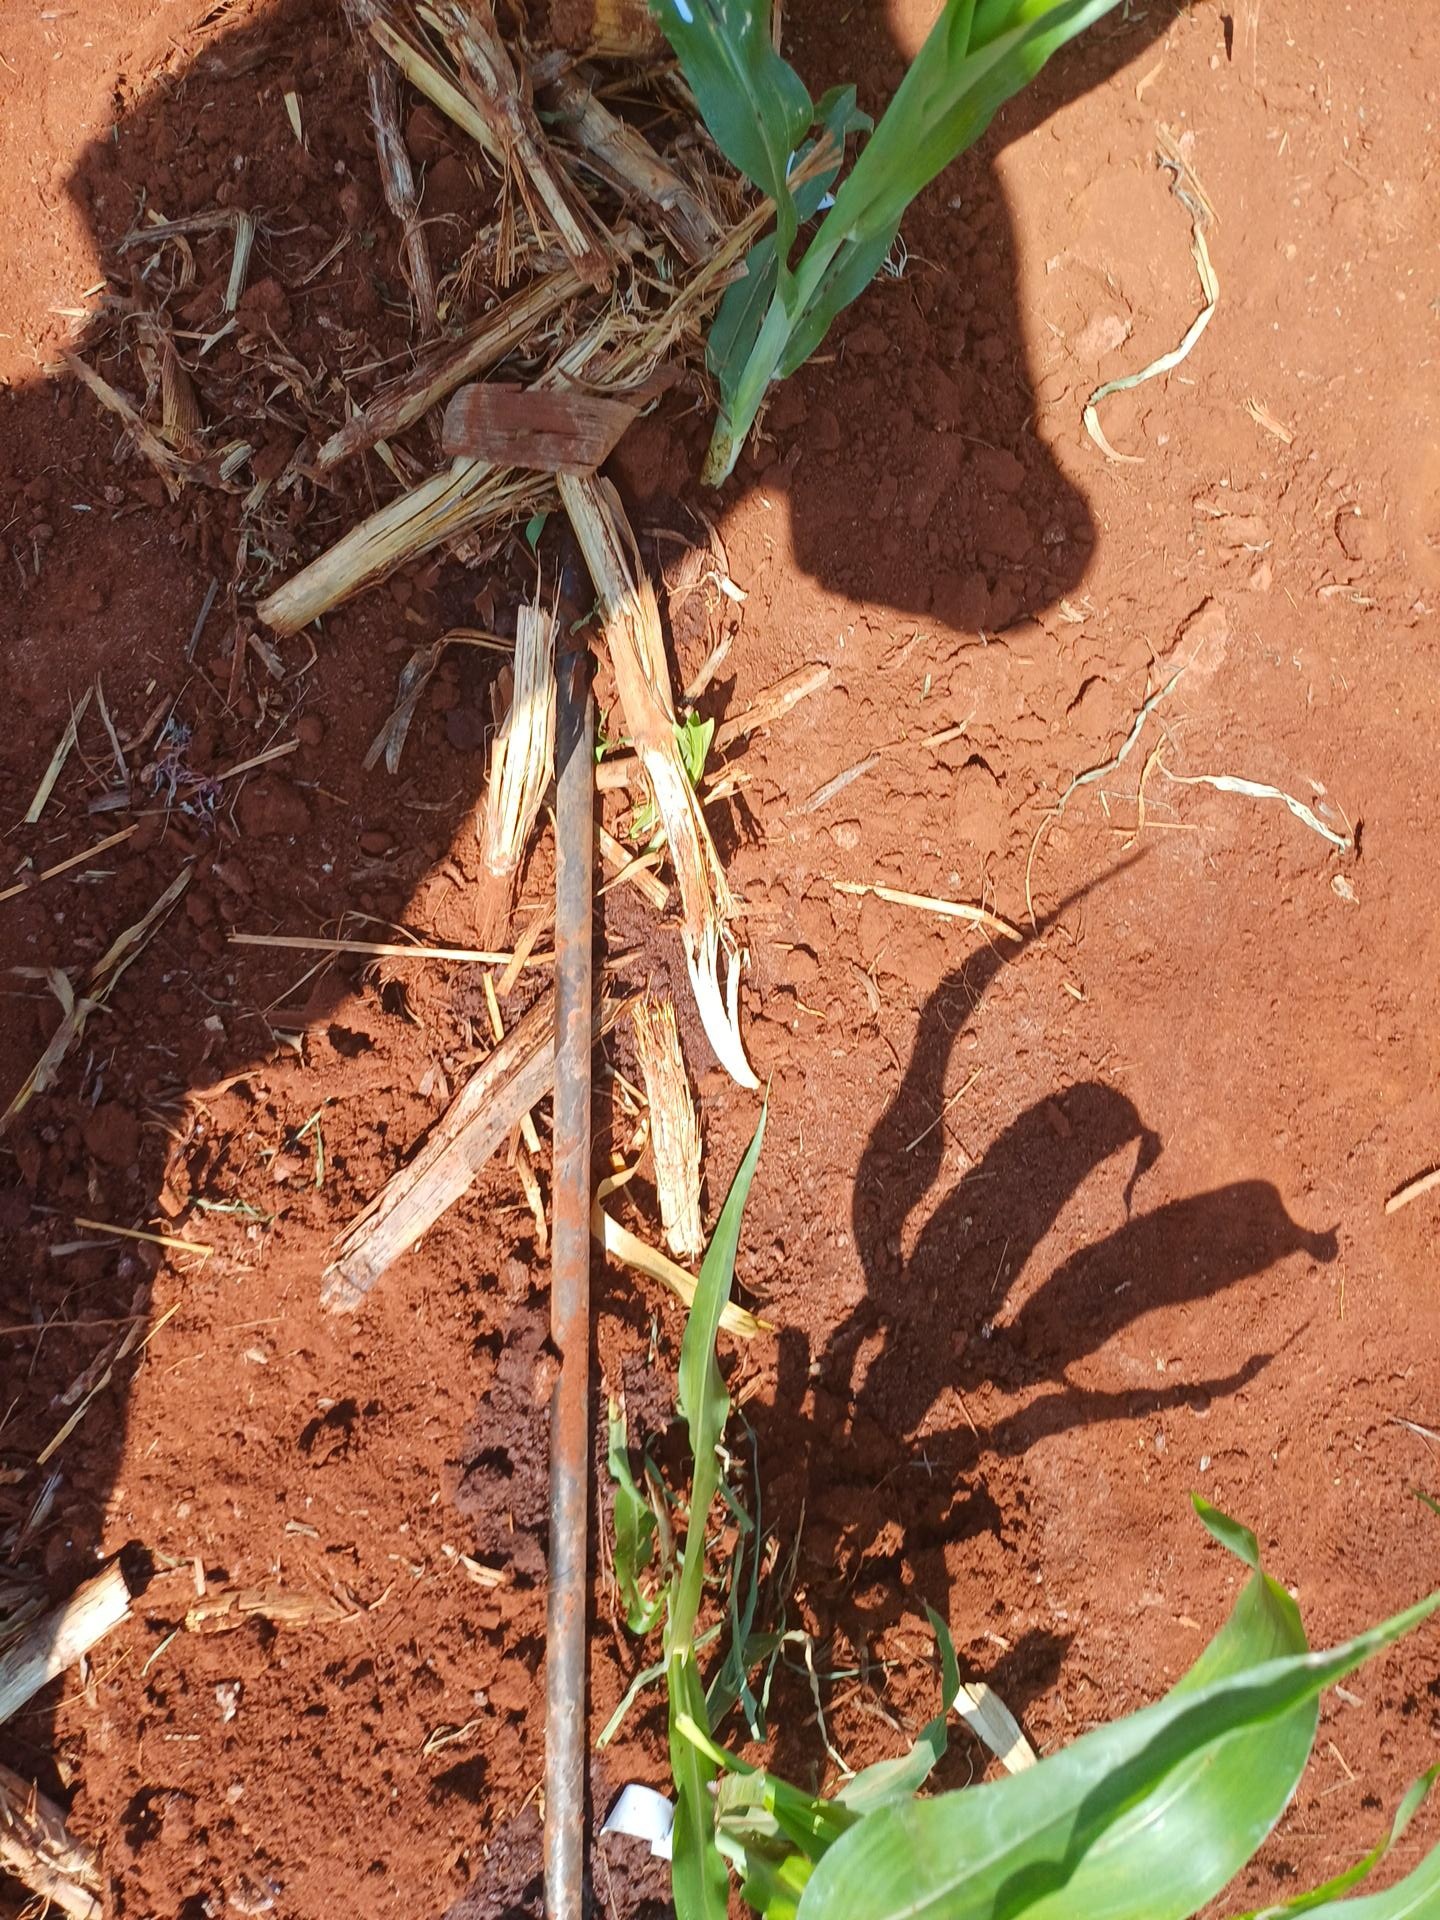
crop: sorghum
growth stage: vegetative
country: Kenya
